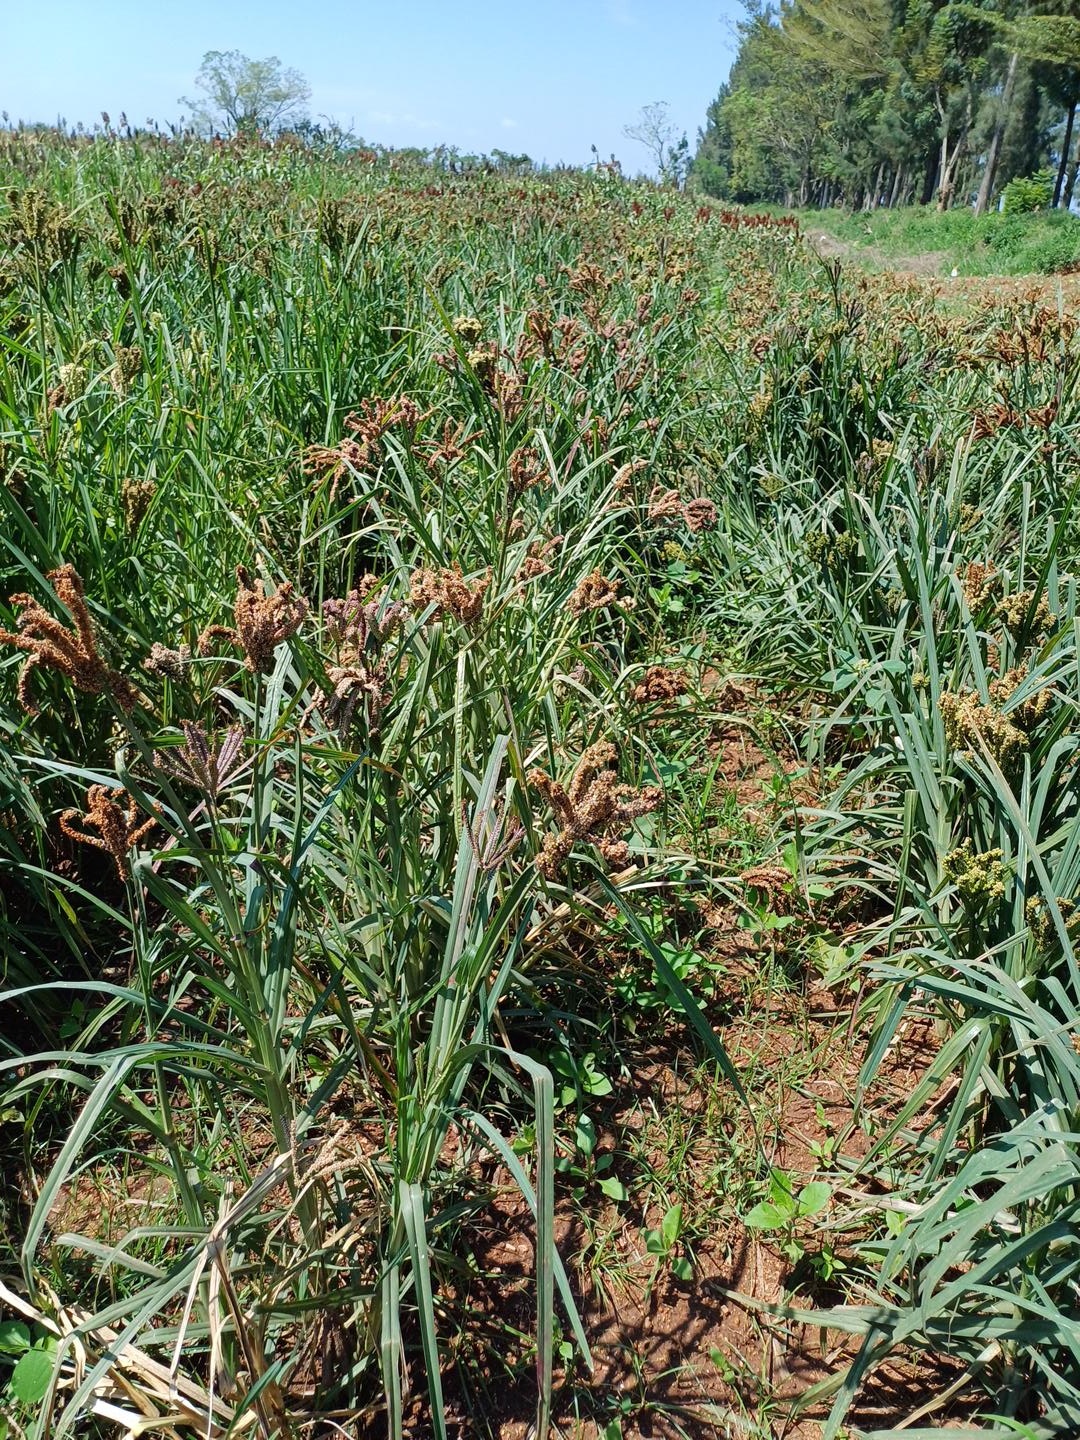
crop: finger millet
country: Kenya
